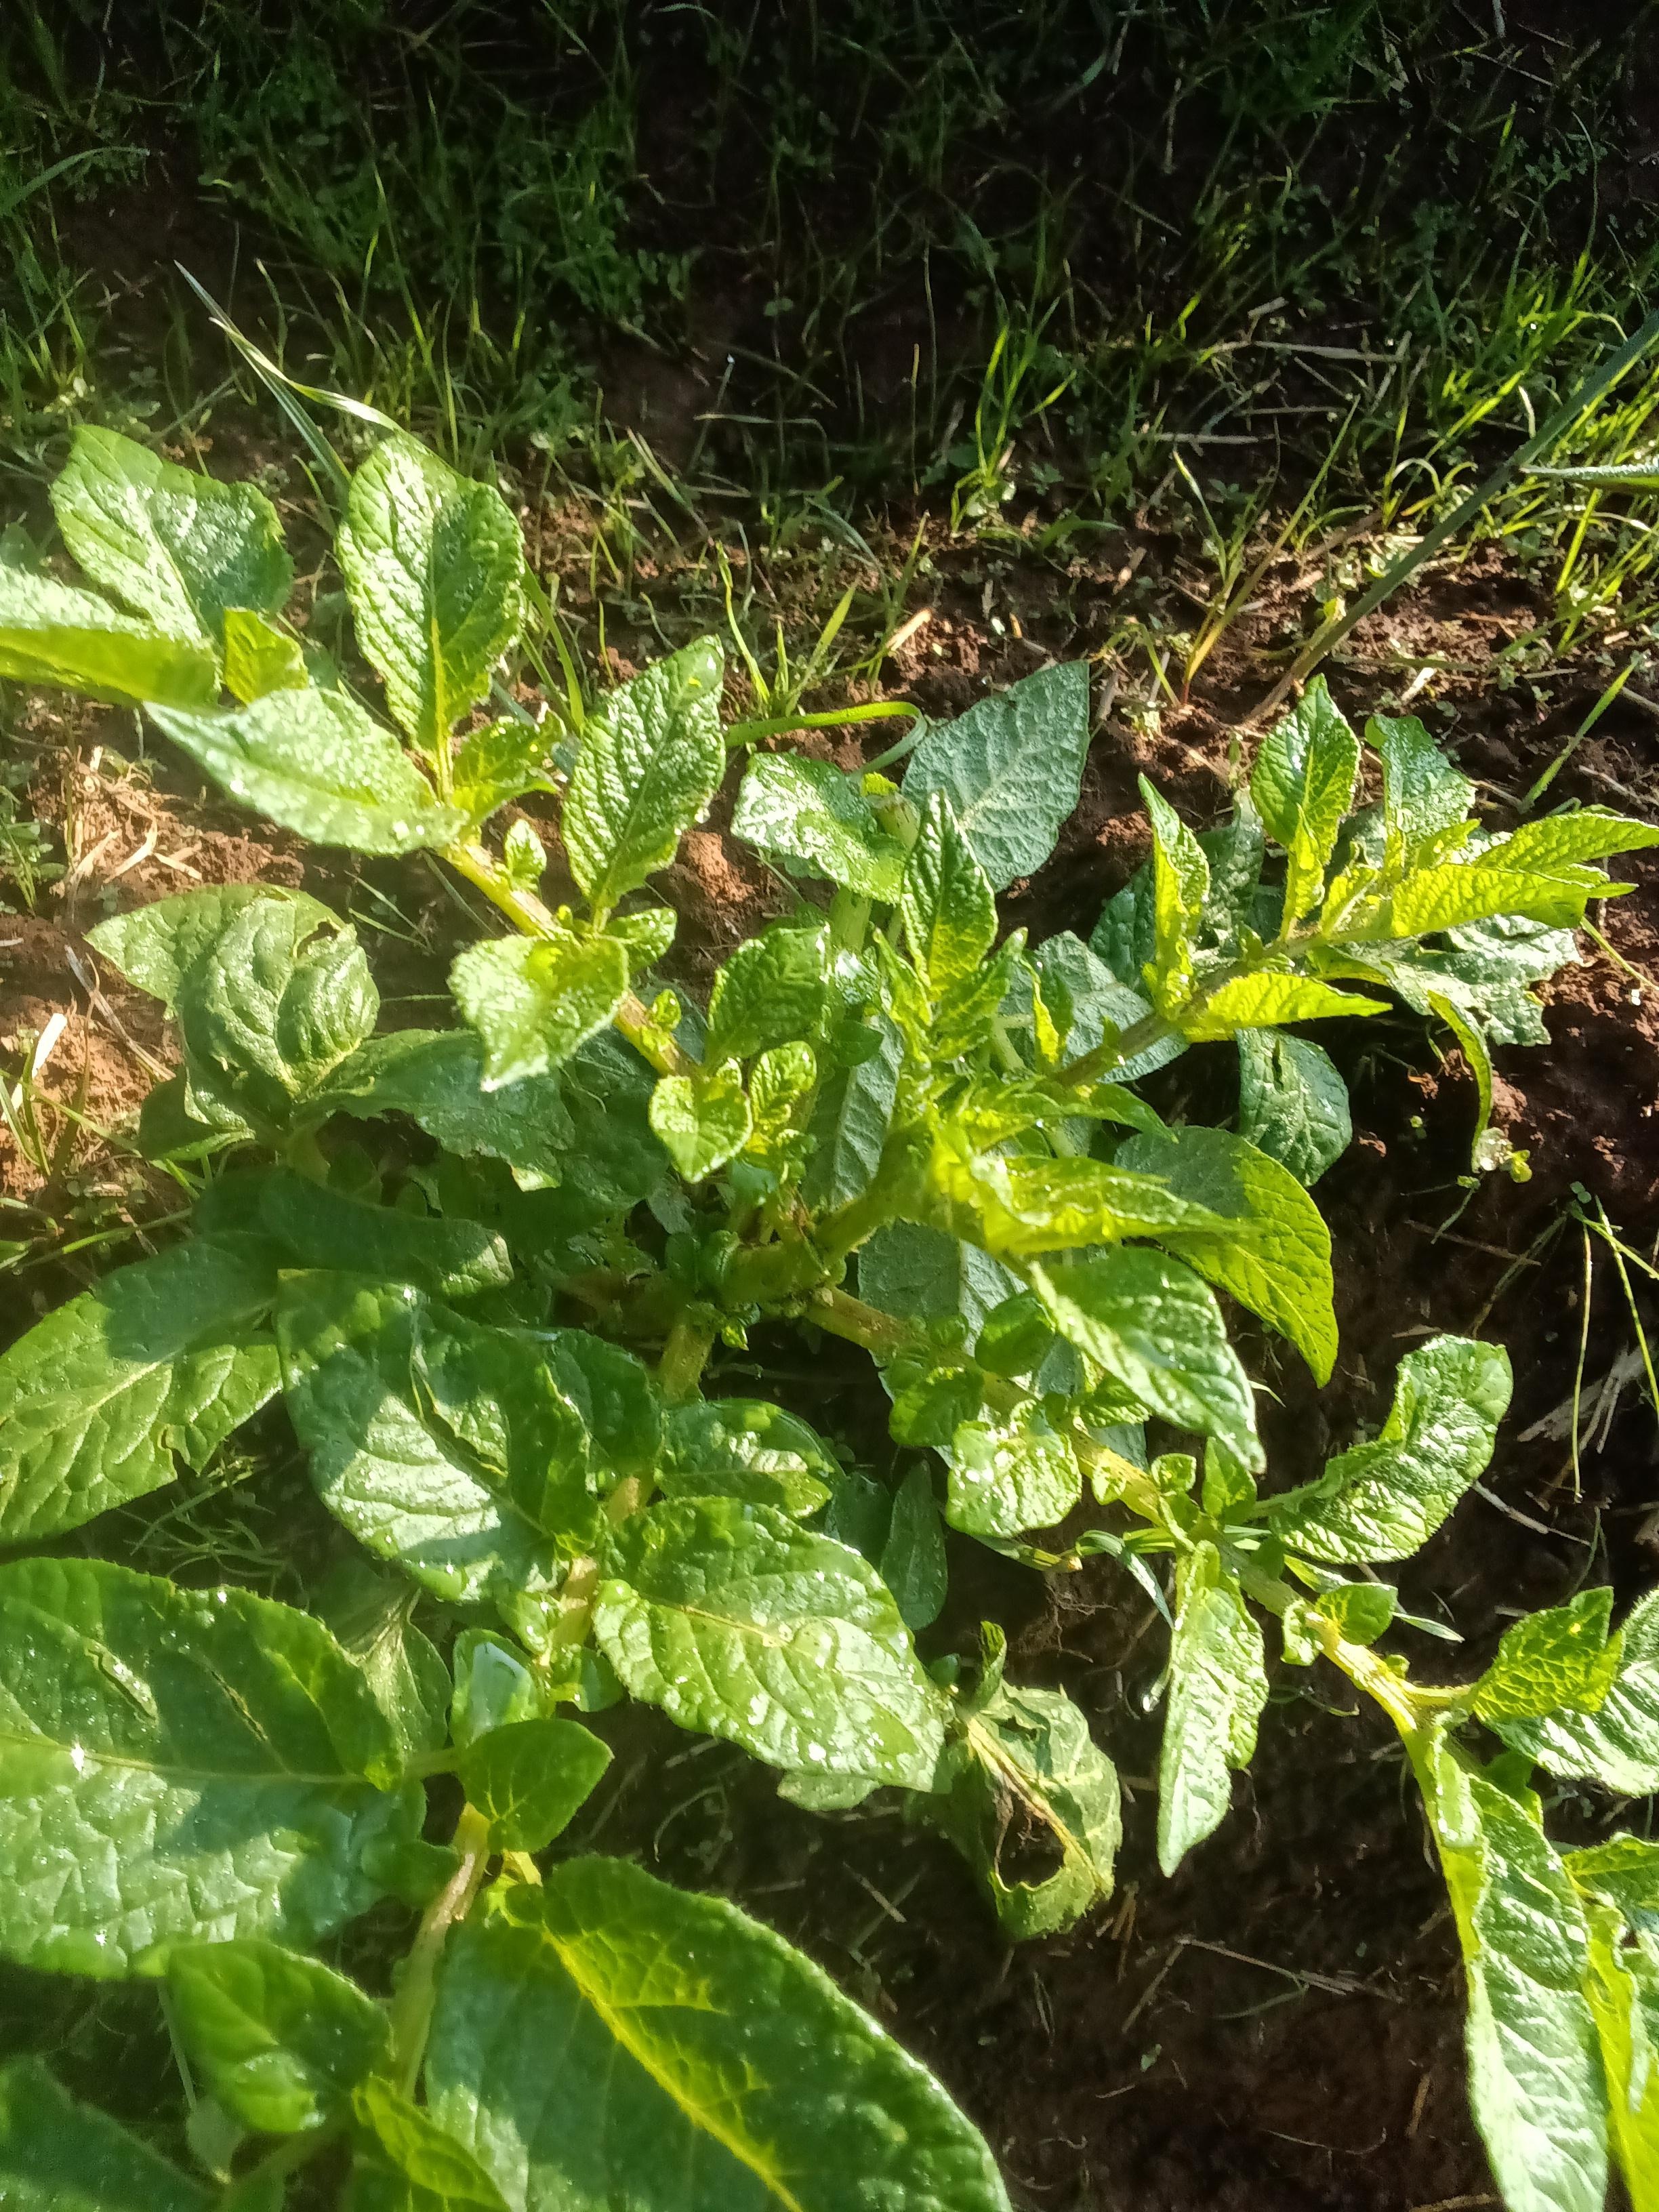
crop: potato
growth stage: vegetative
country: Kenya
